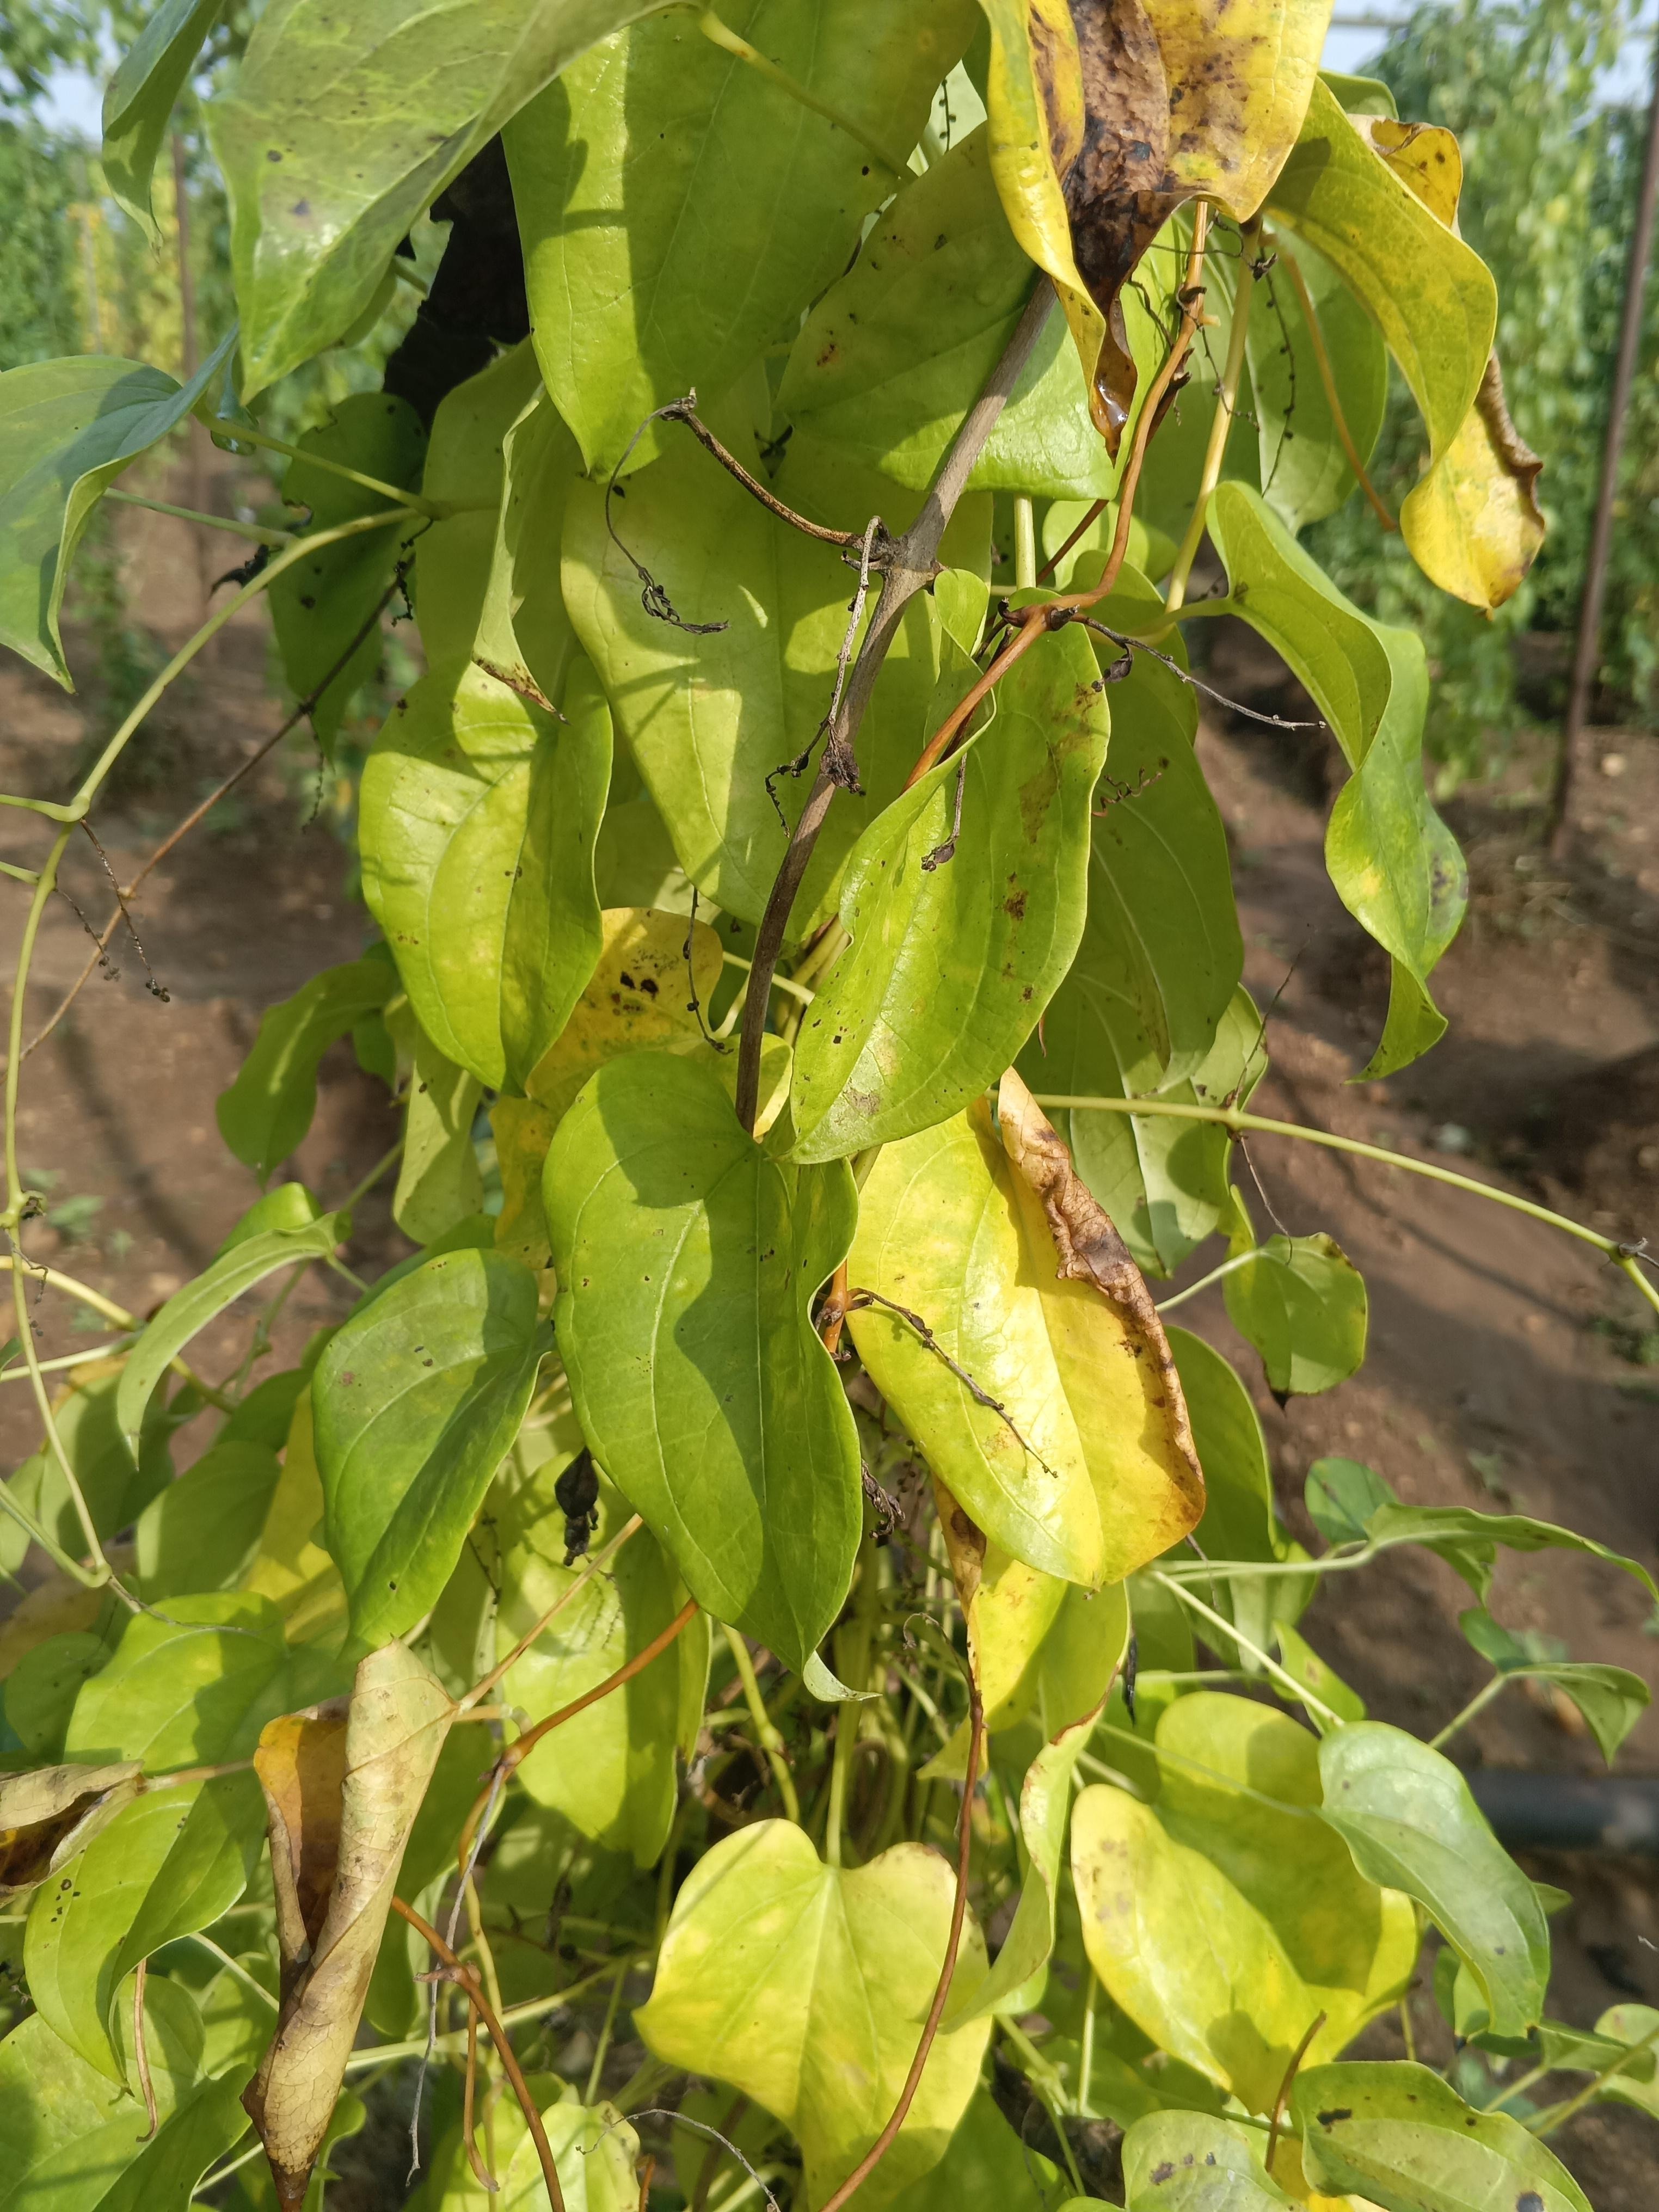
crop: yam
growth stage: maturity
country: Nigeria
